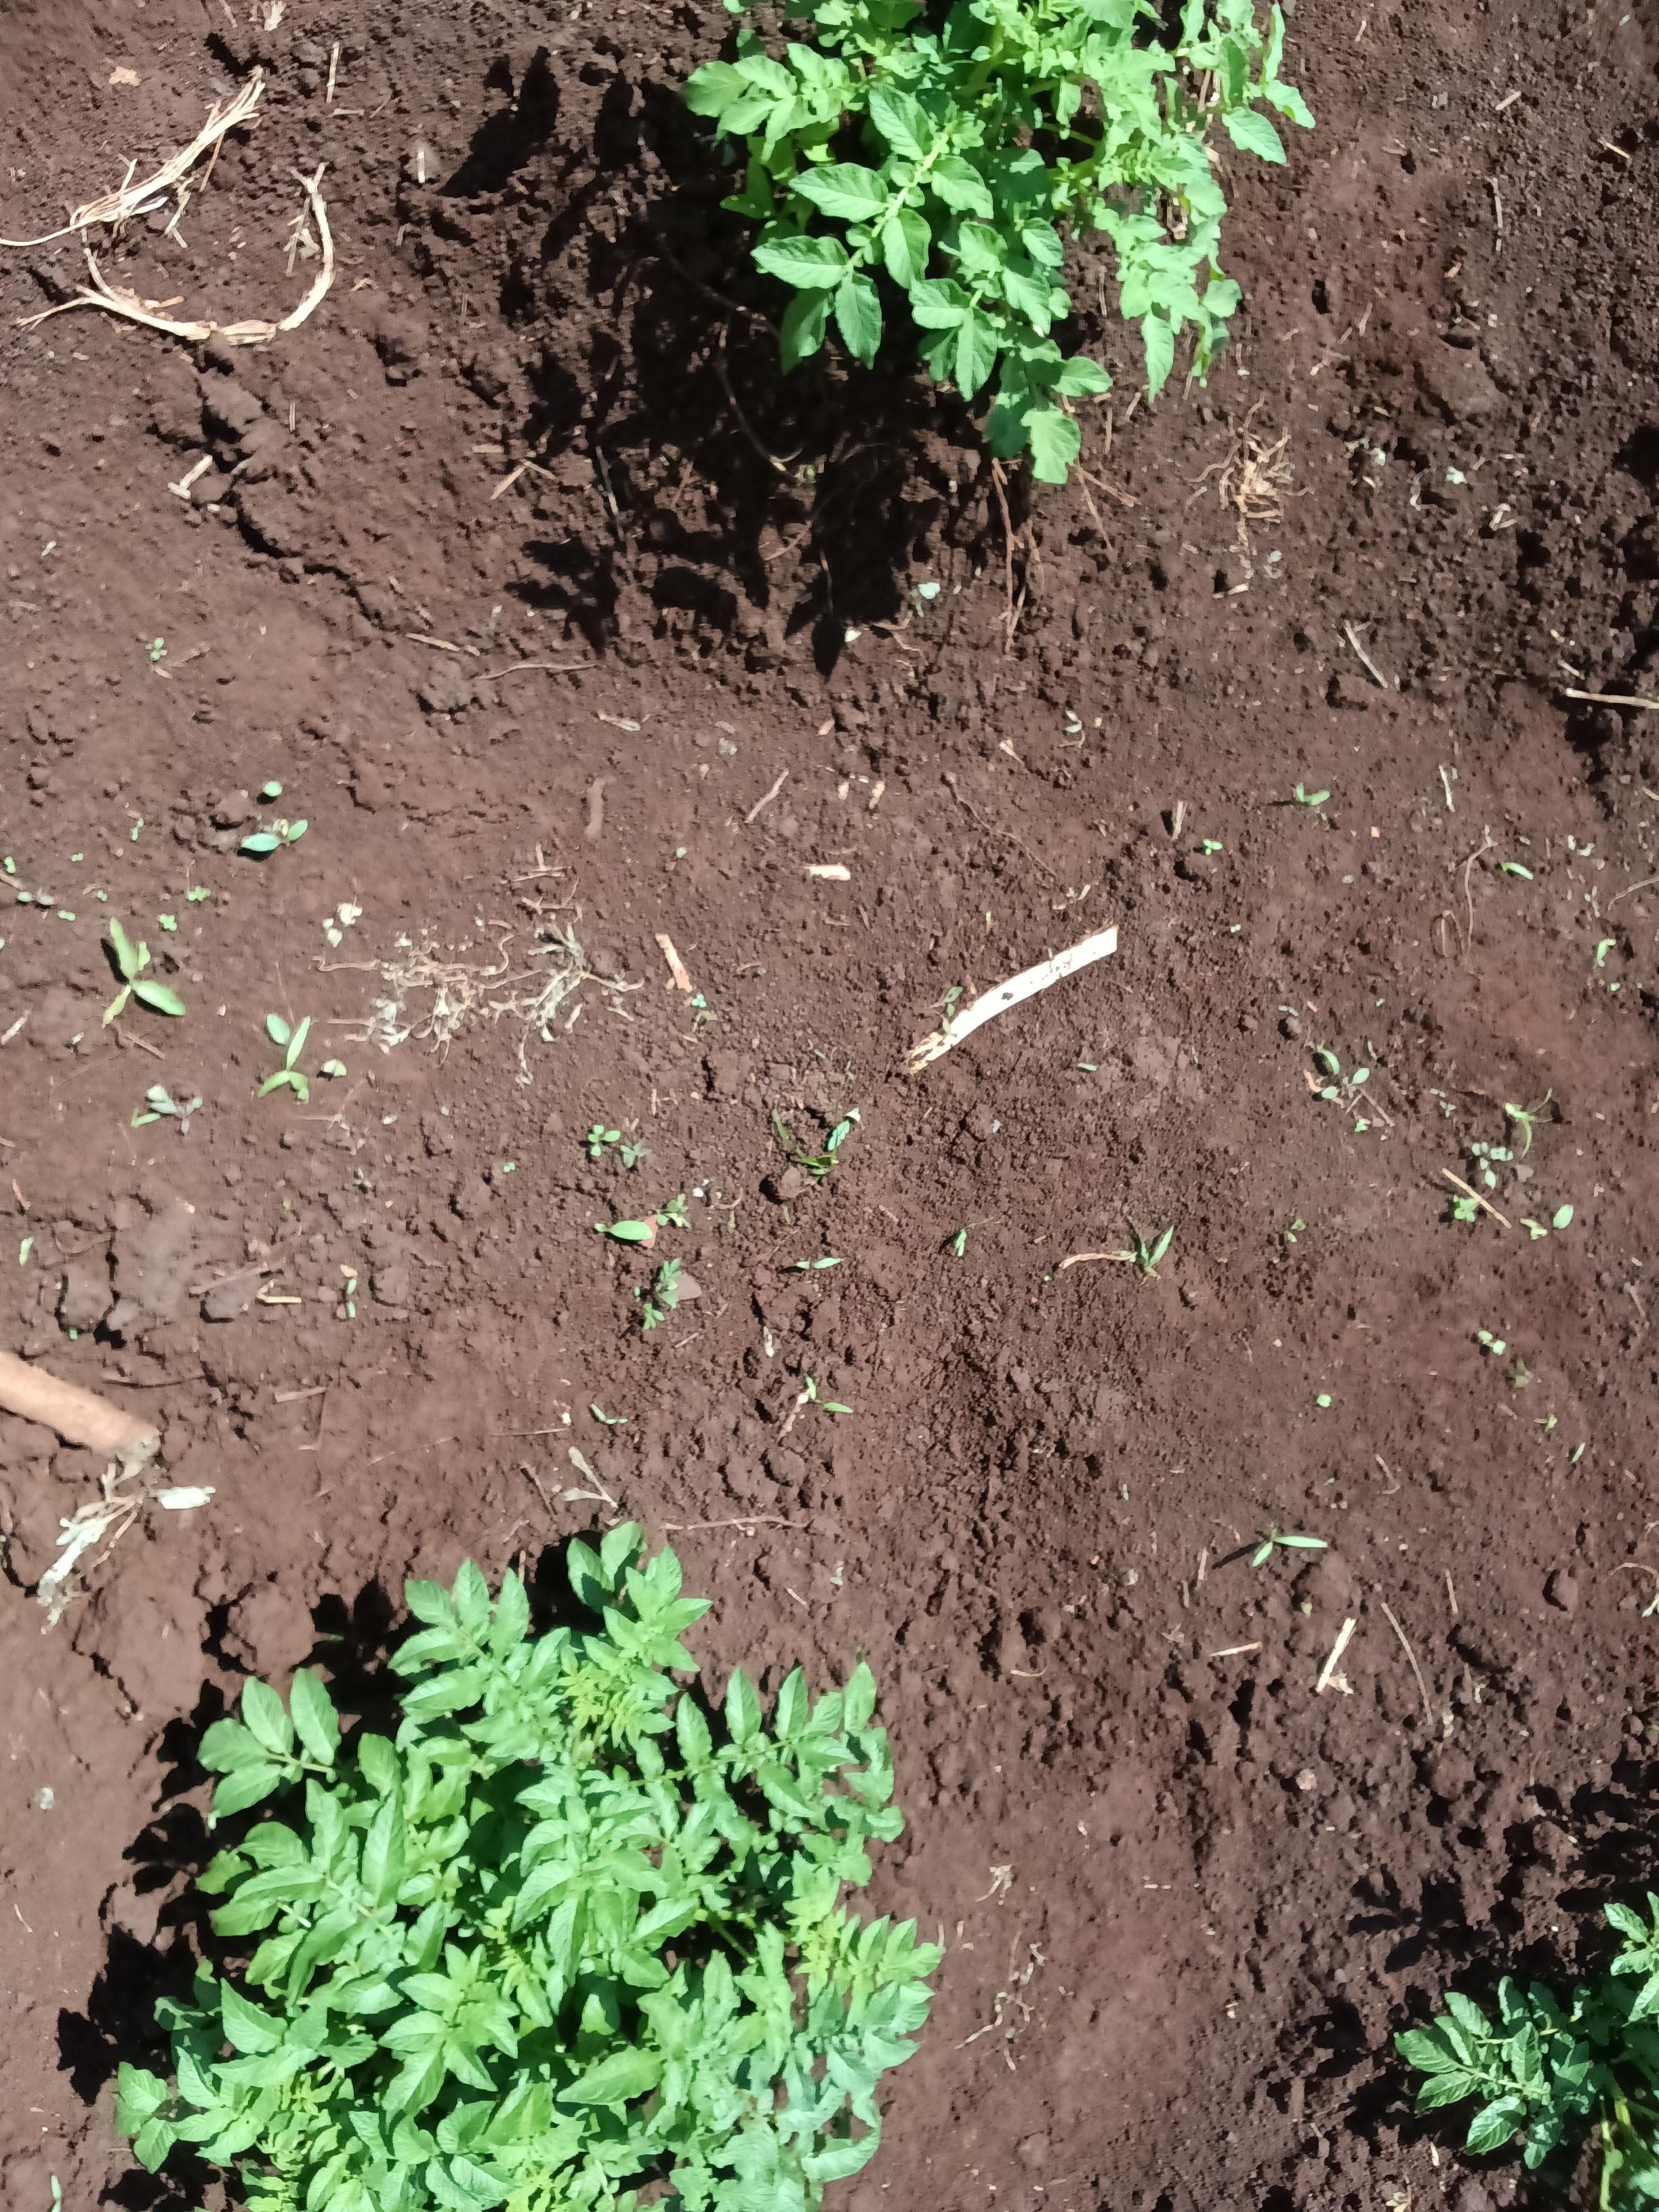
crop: potato
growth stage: vegetative
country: Kenya
